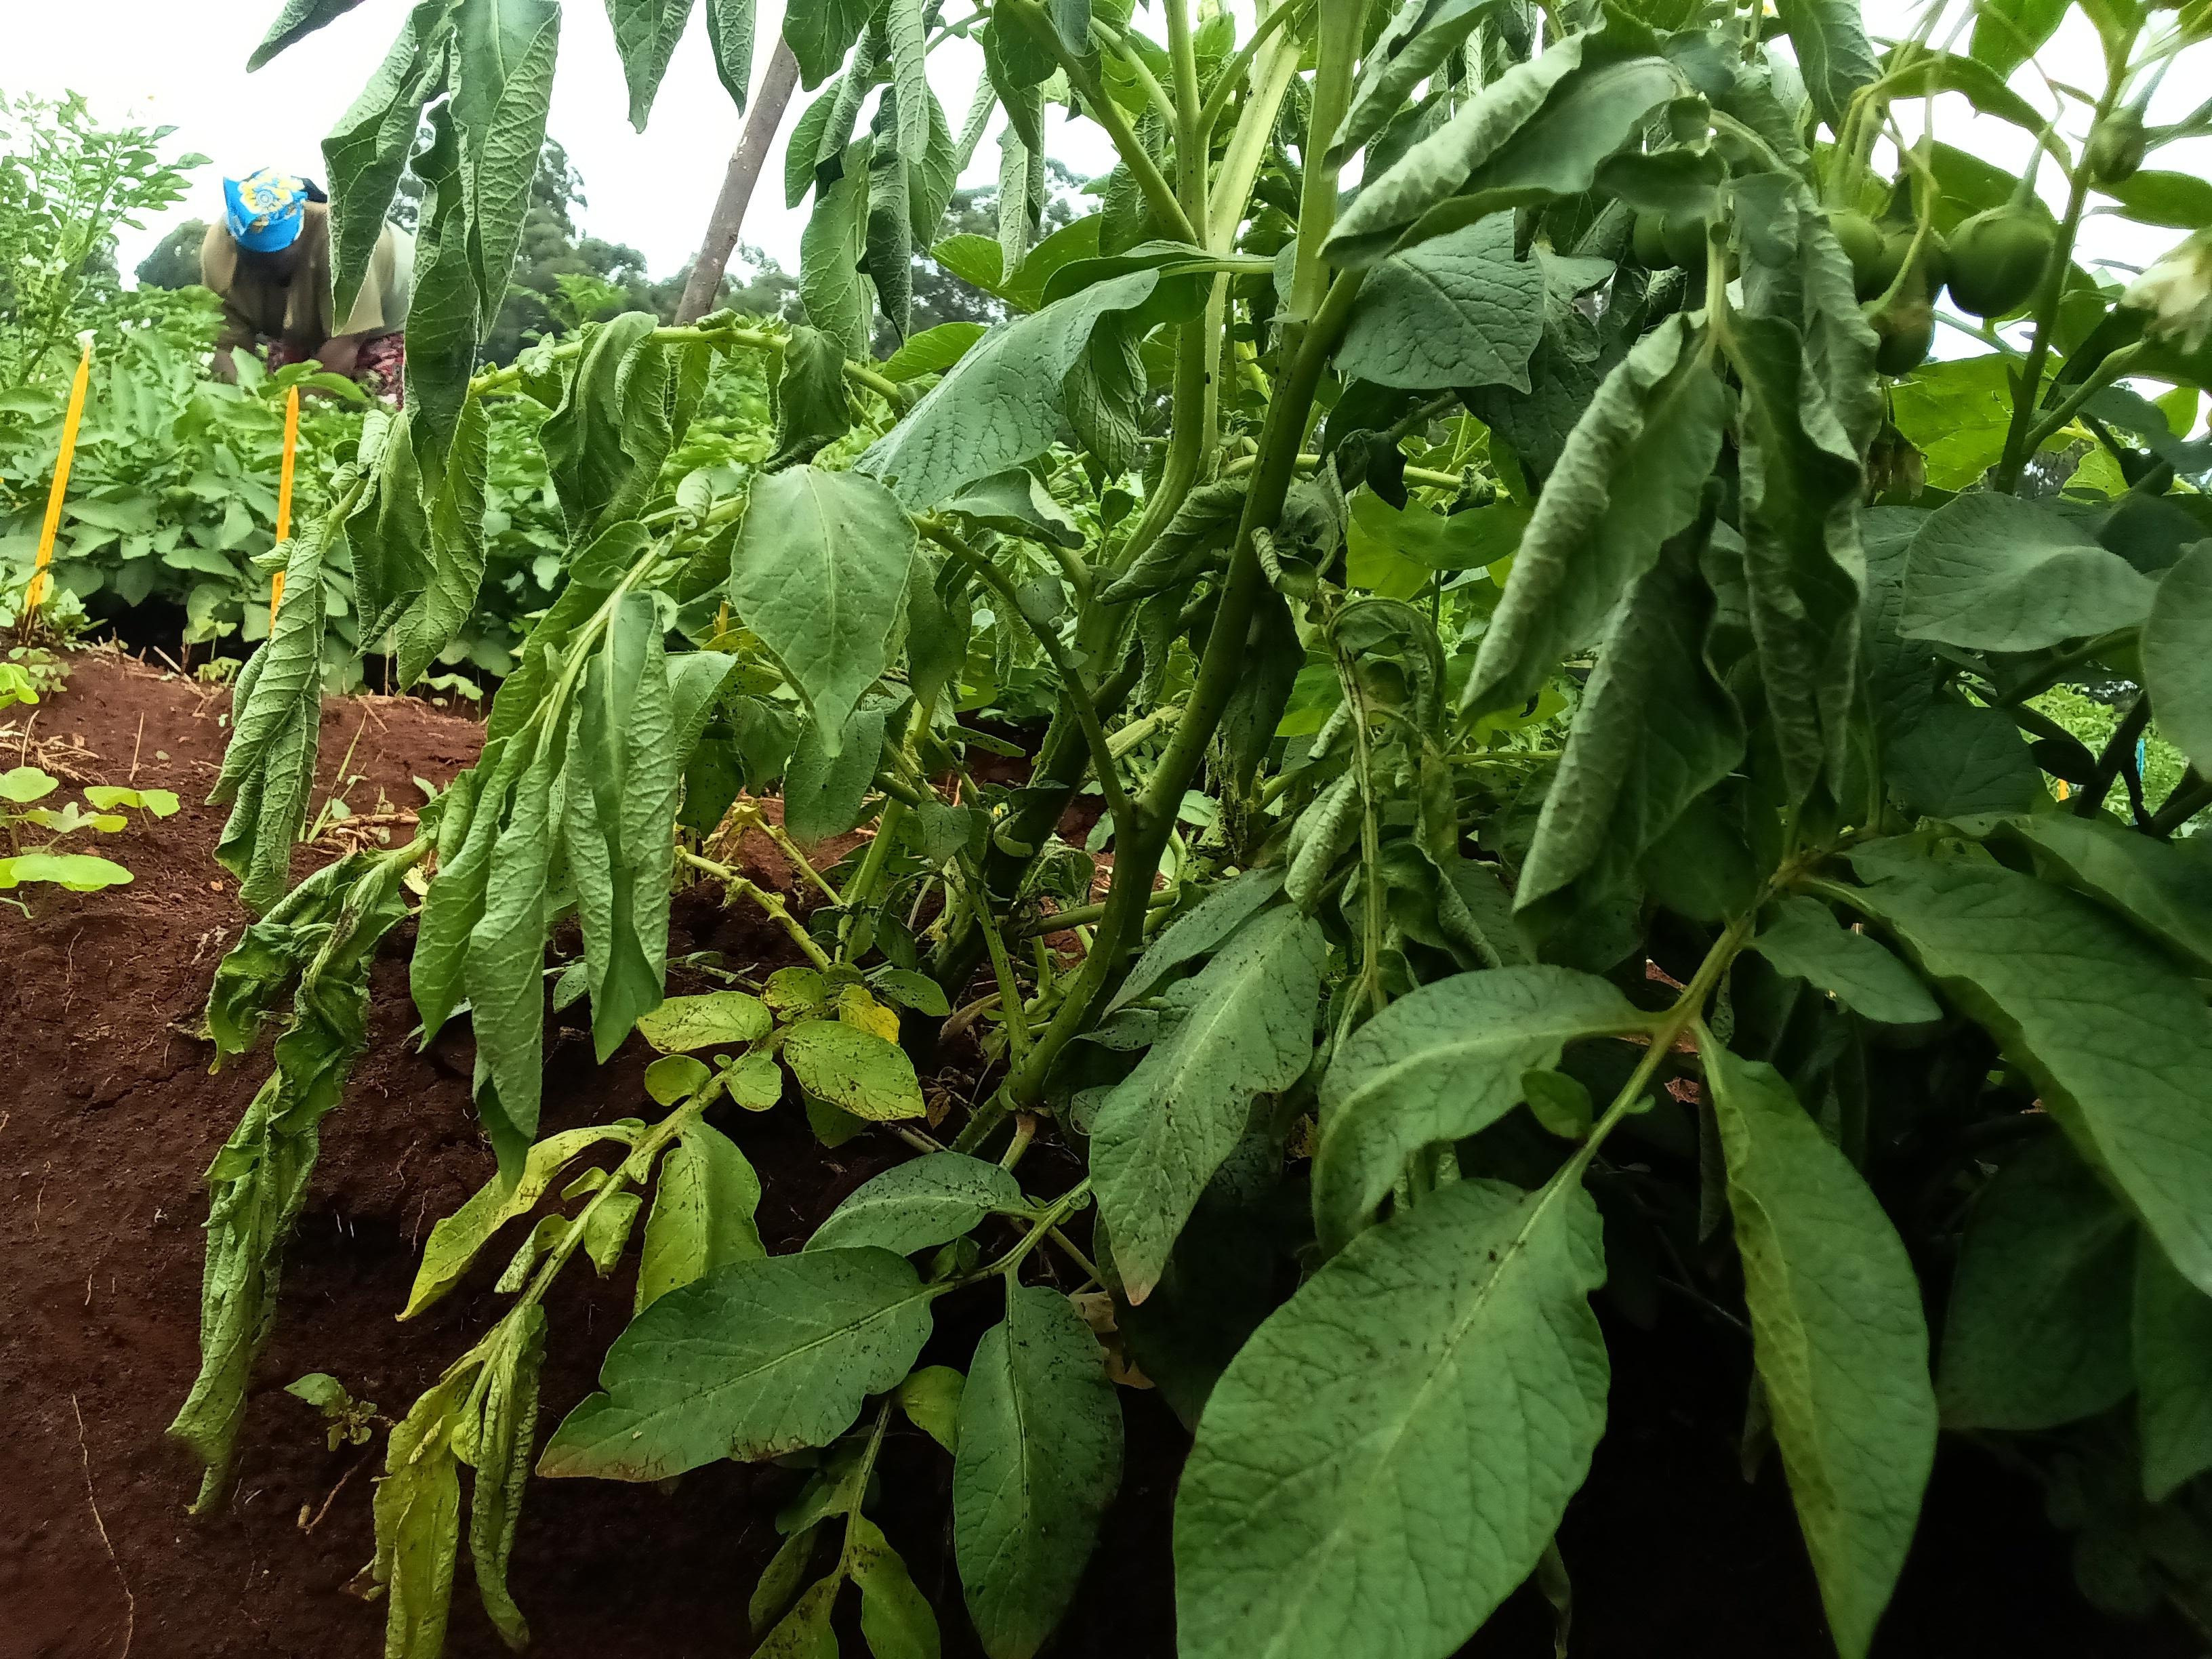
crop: potato
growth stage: flowering
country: Kenya
